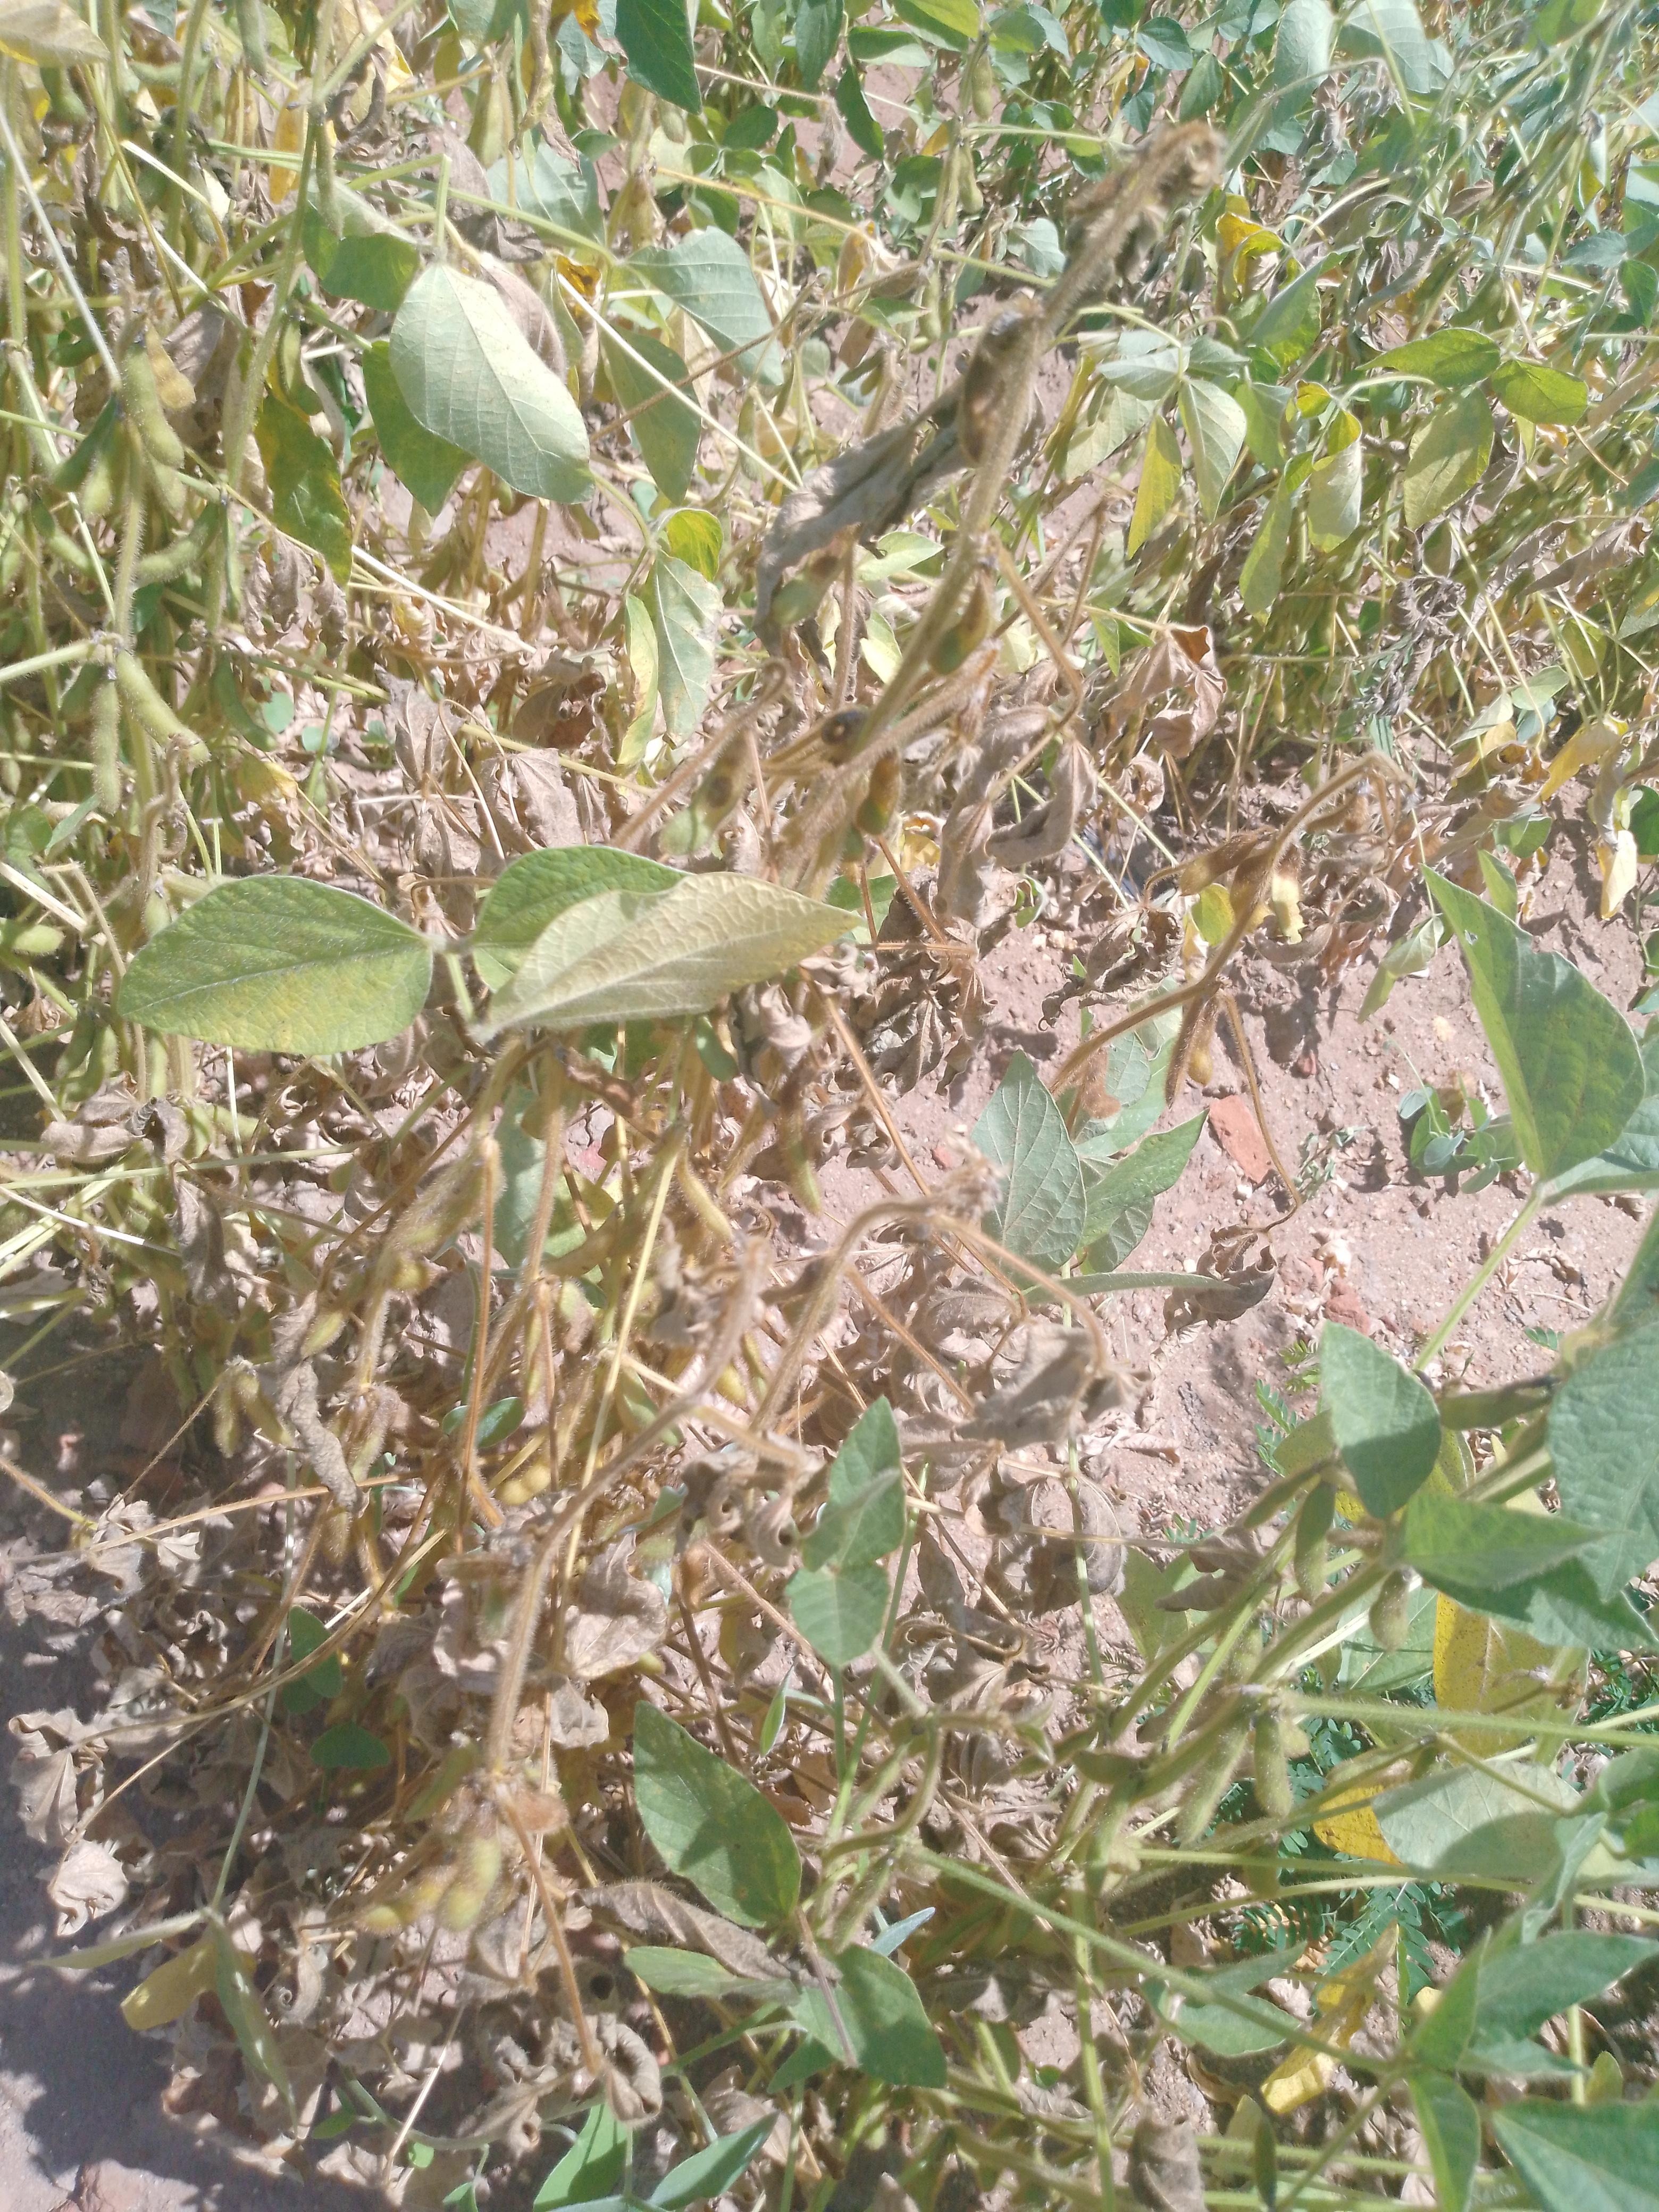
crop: soybean
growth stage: harvest maturity
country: Malawi
